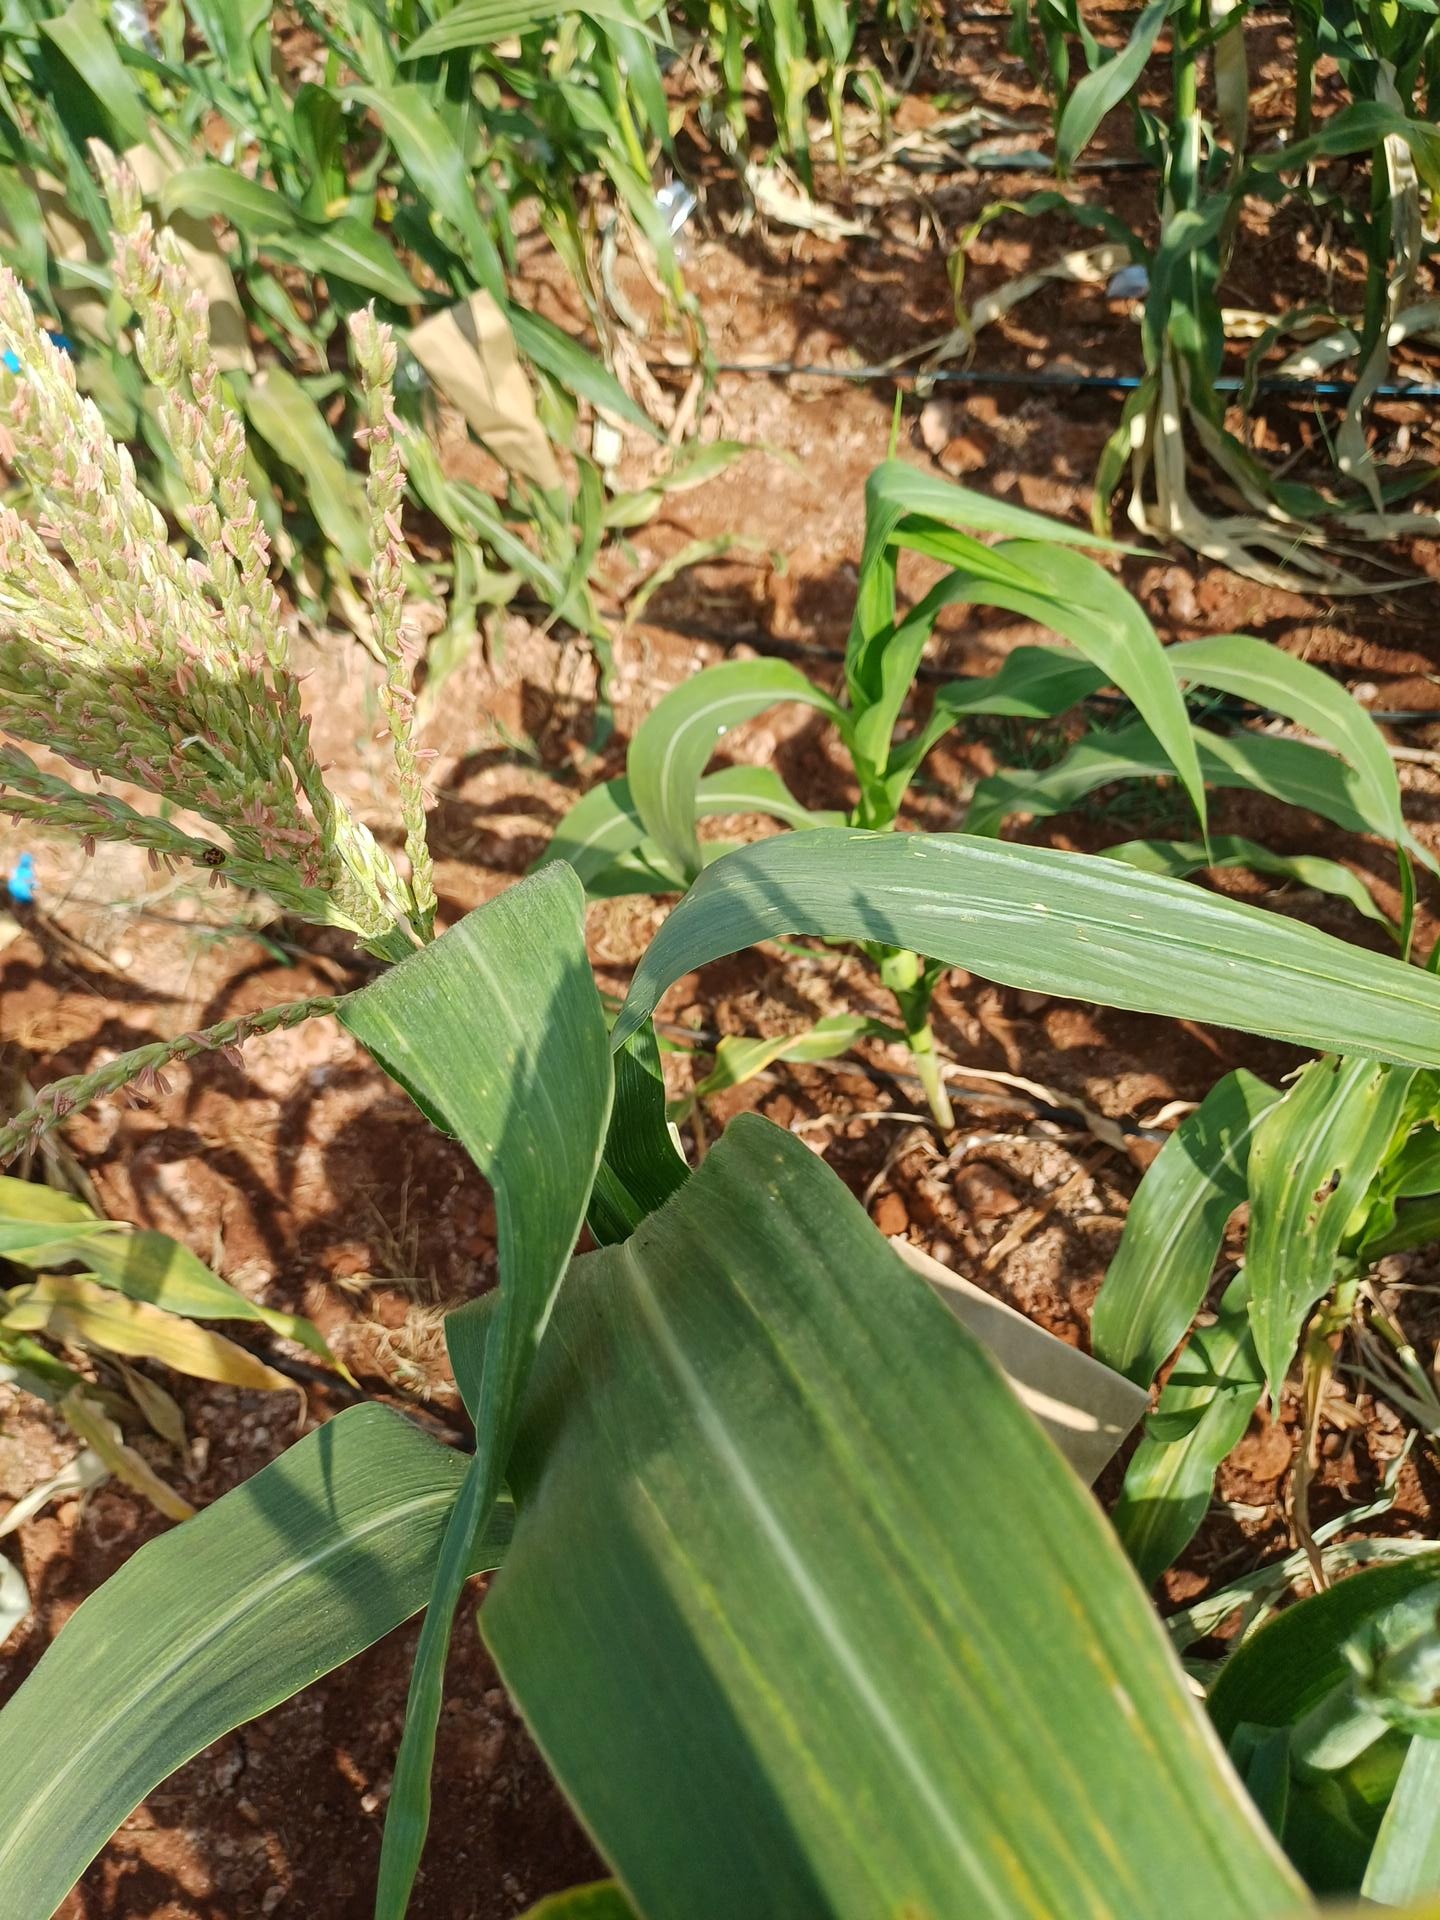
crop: maize
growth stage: flowering
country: Kenya
